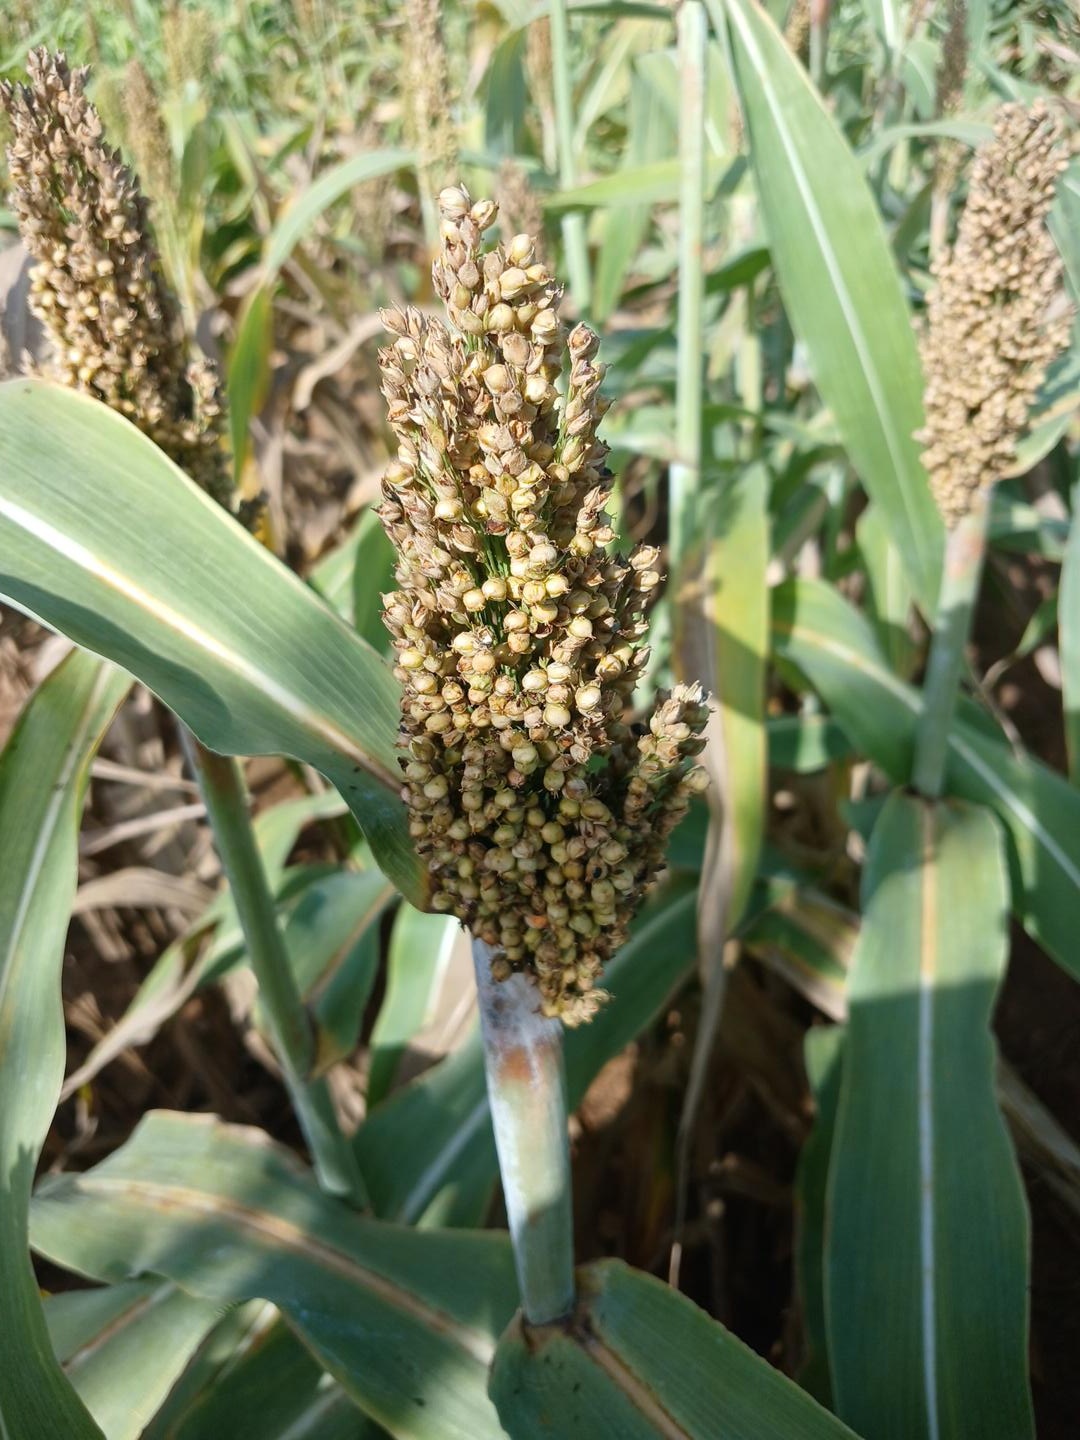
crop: sorghum
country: Senegal
